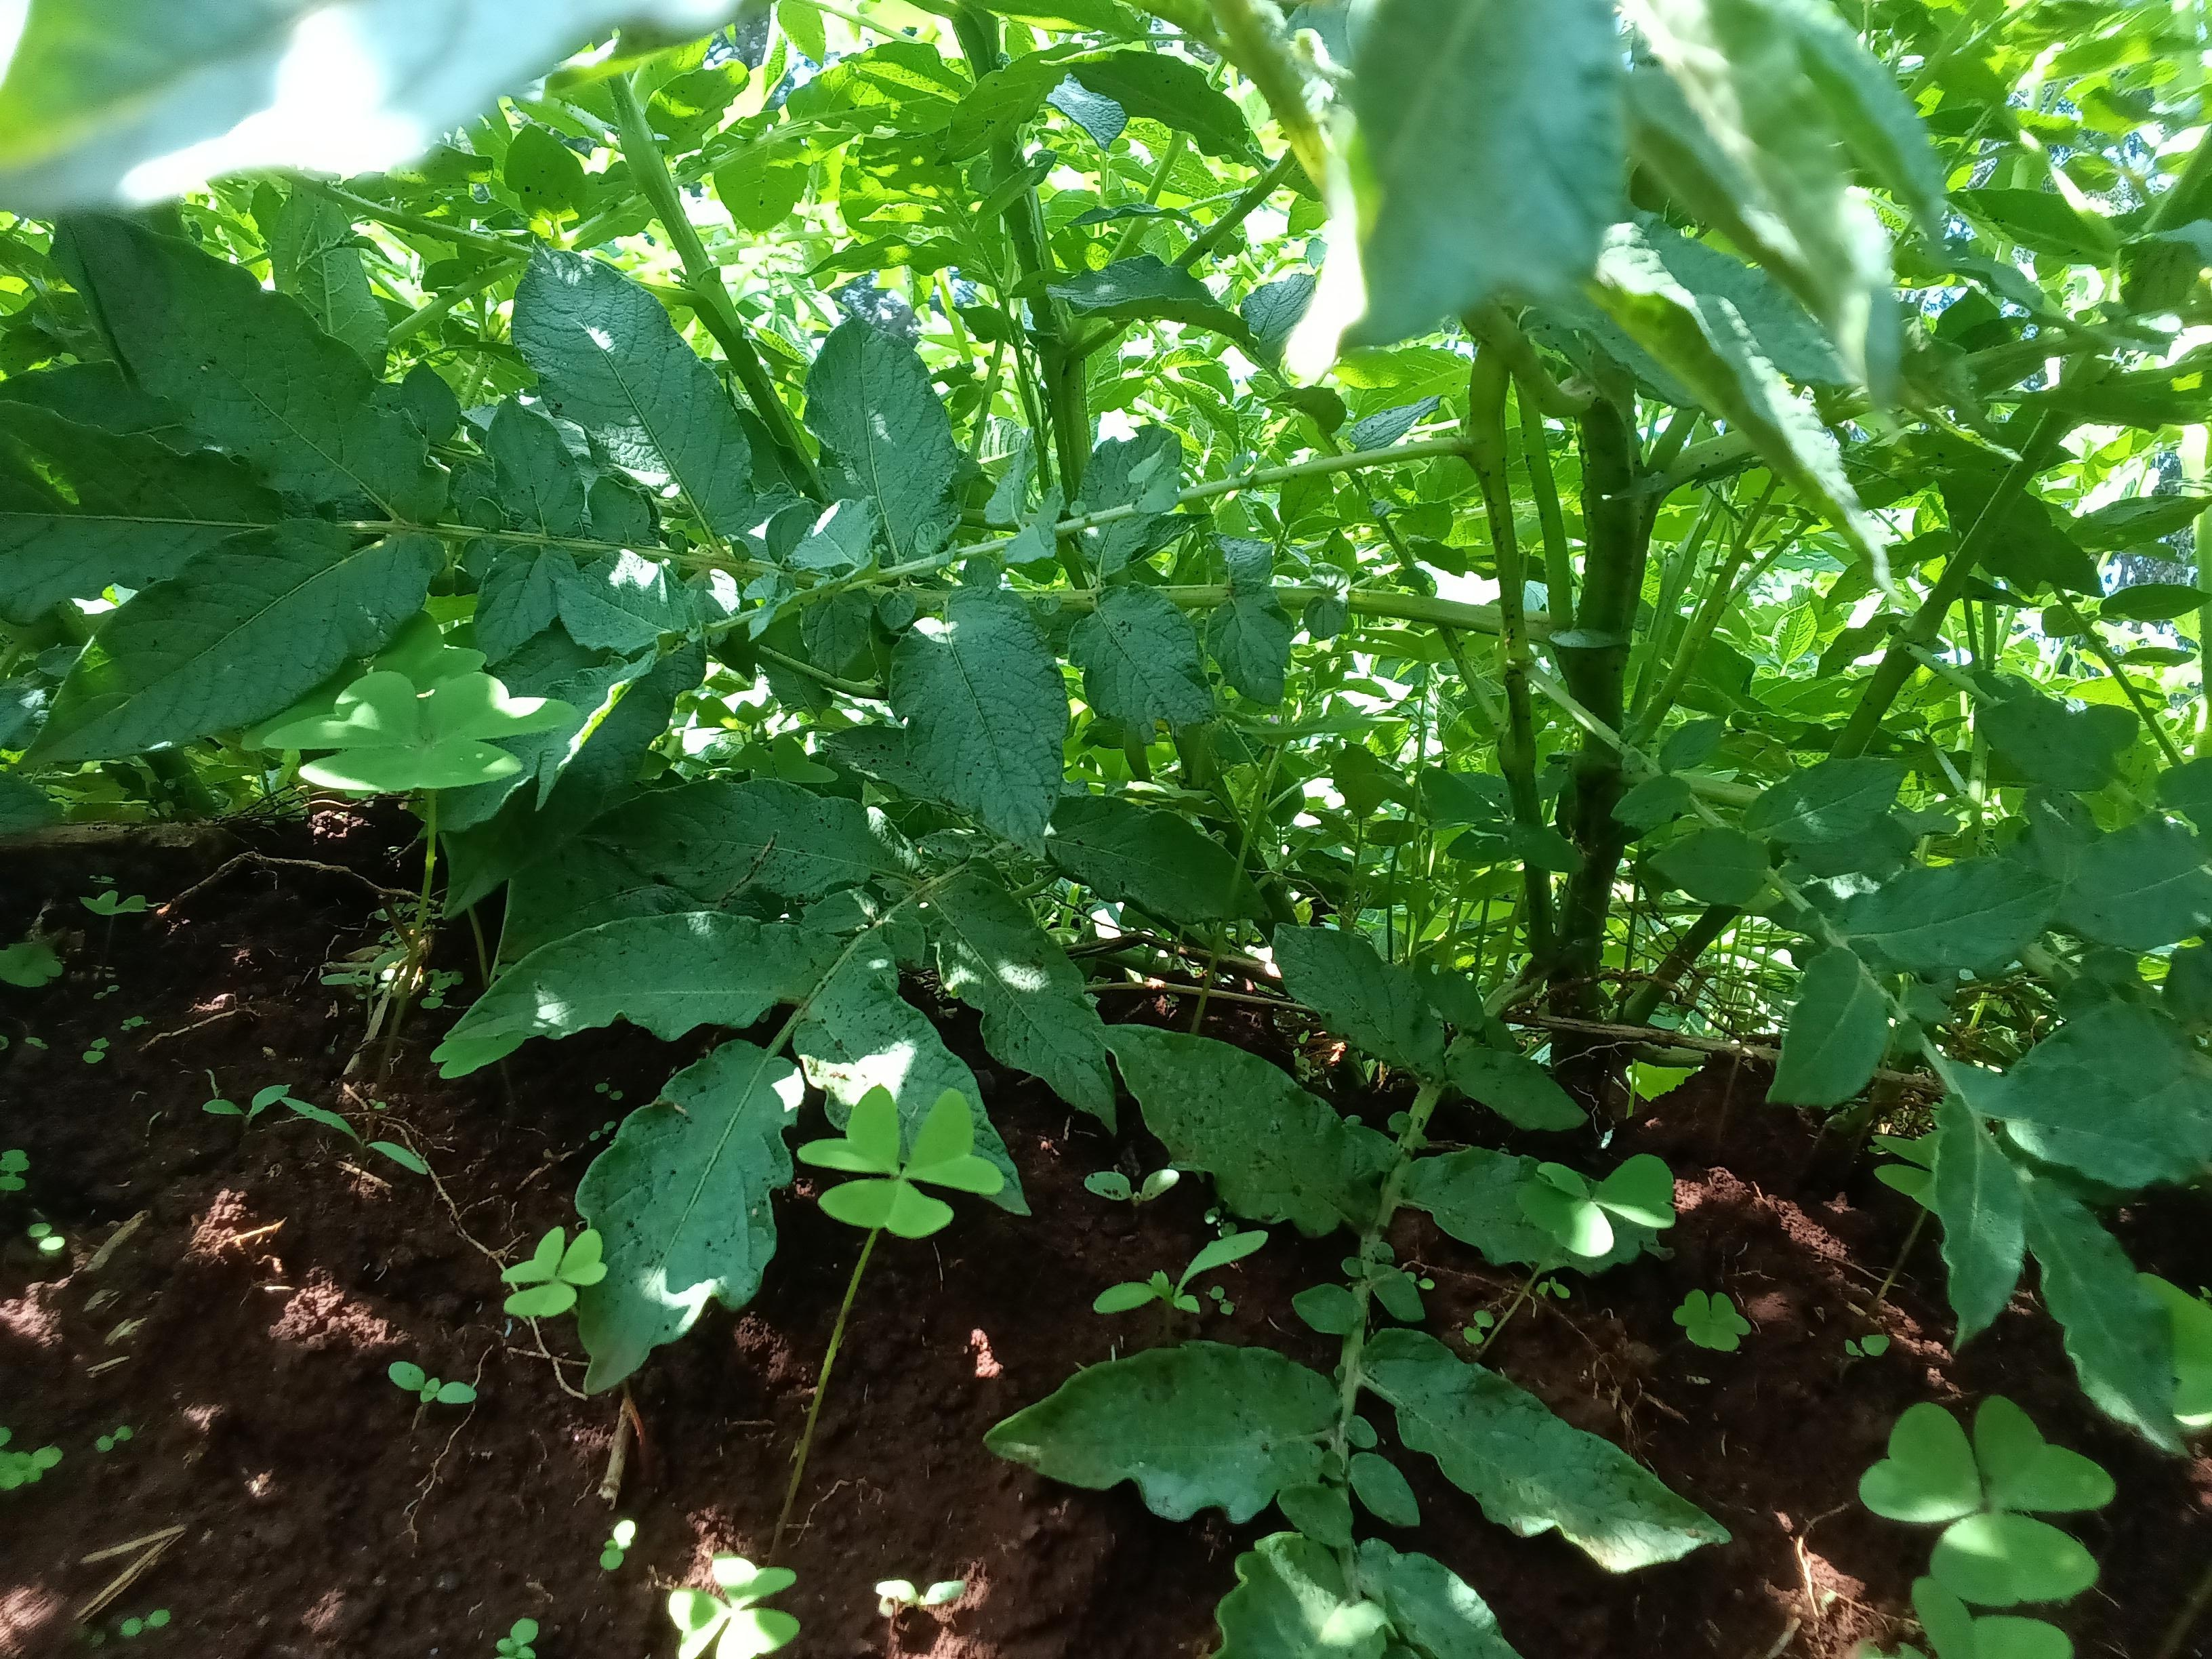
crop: potato
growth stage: flowering
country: Kenya
